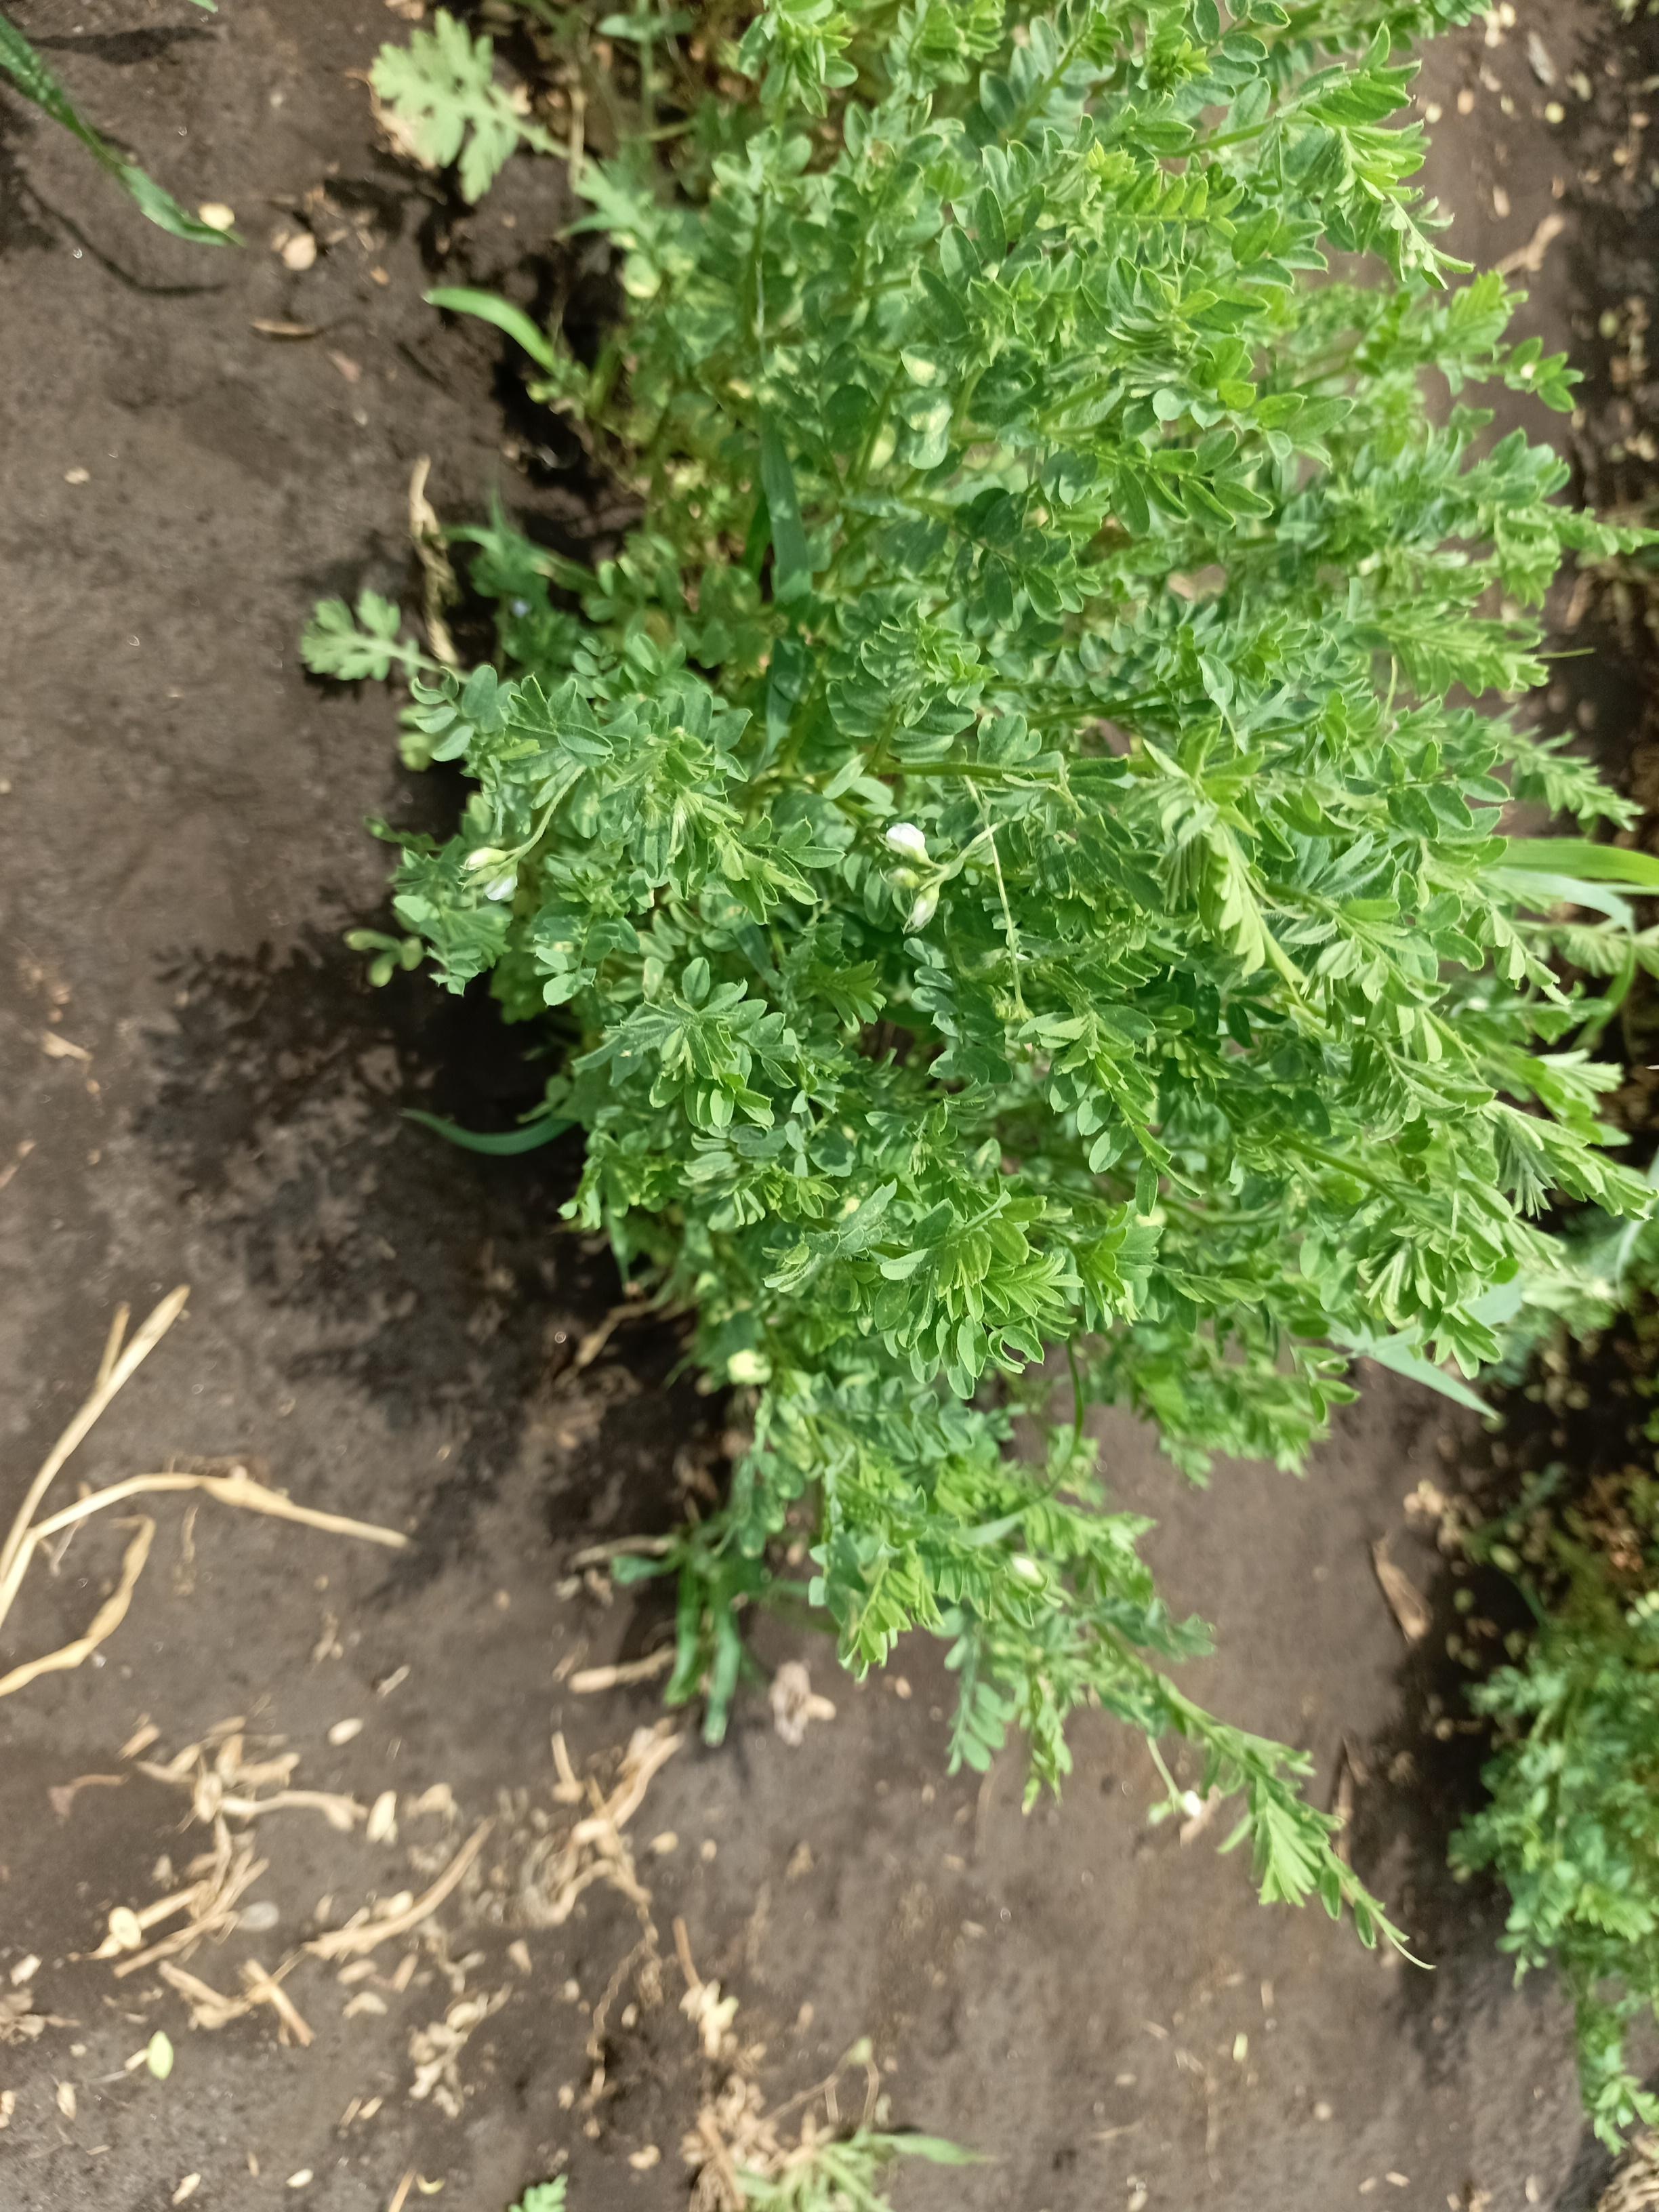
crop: lentil
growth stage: vegetative
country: Tanzania
